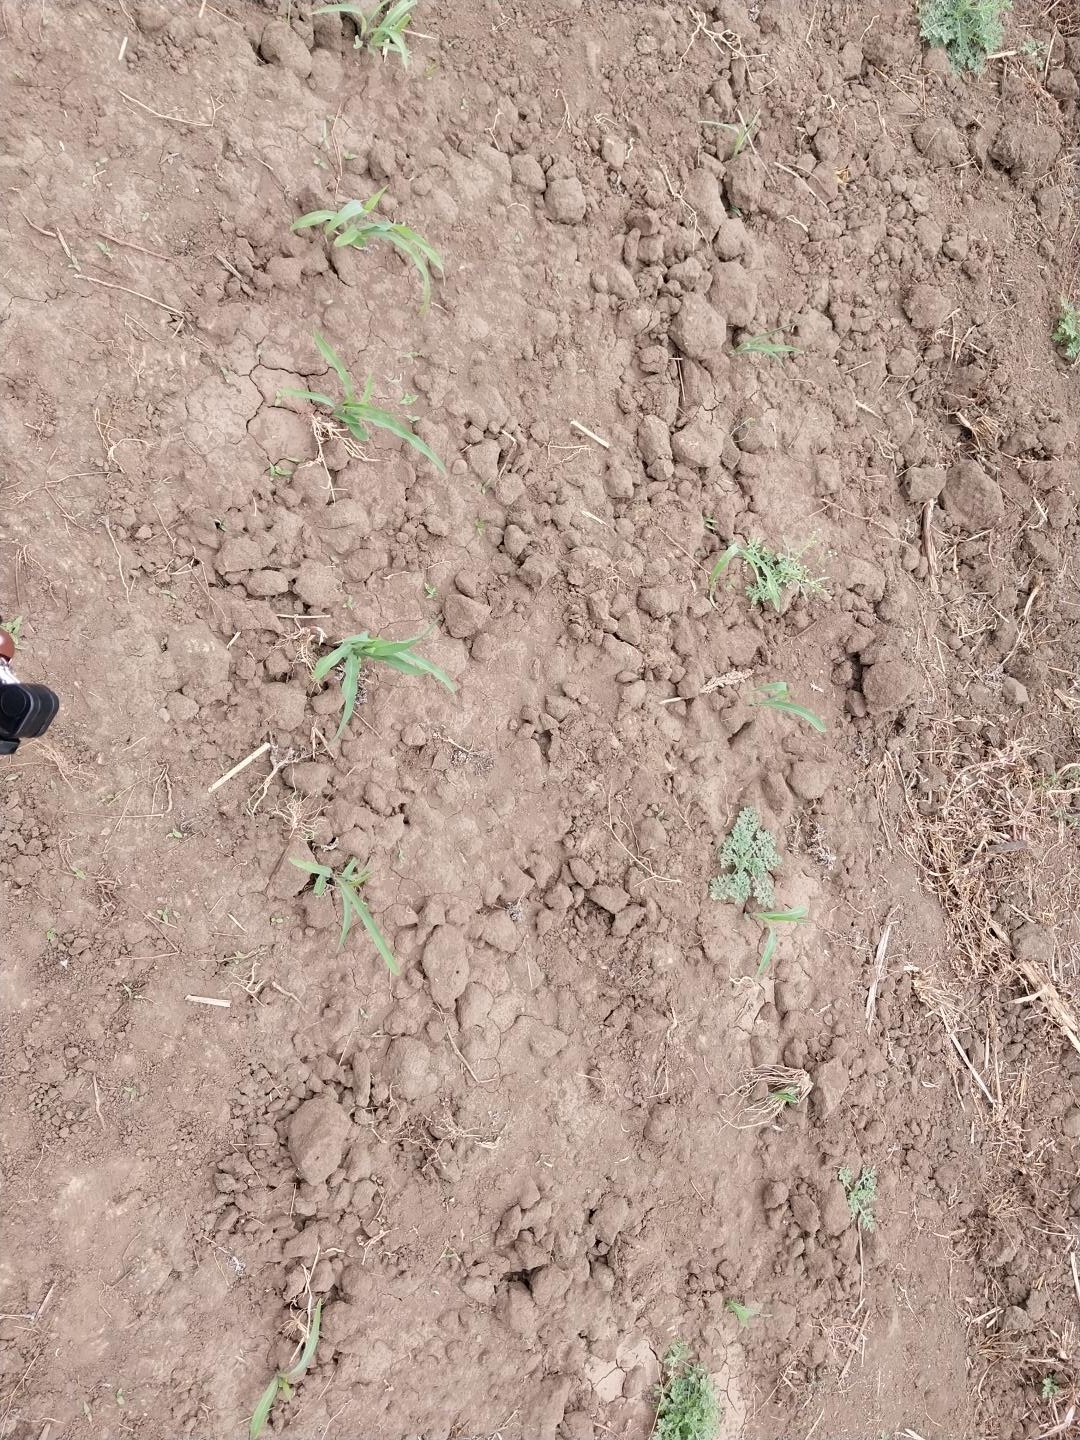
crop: maize
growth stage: emergence
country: Tanzania
